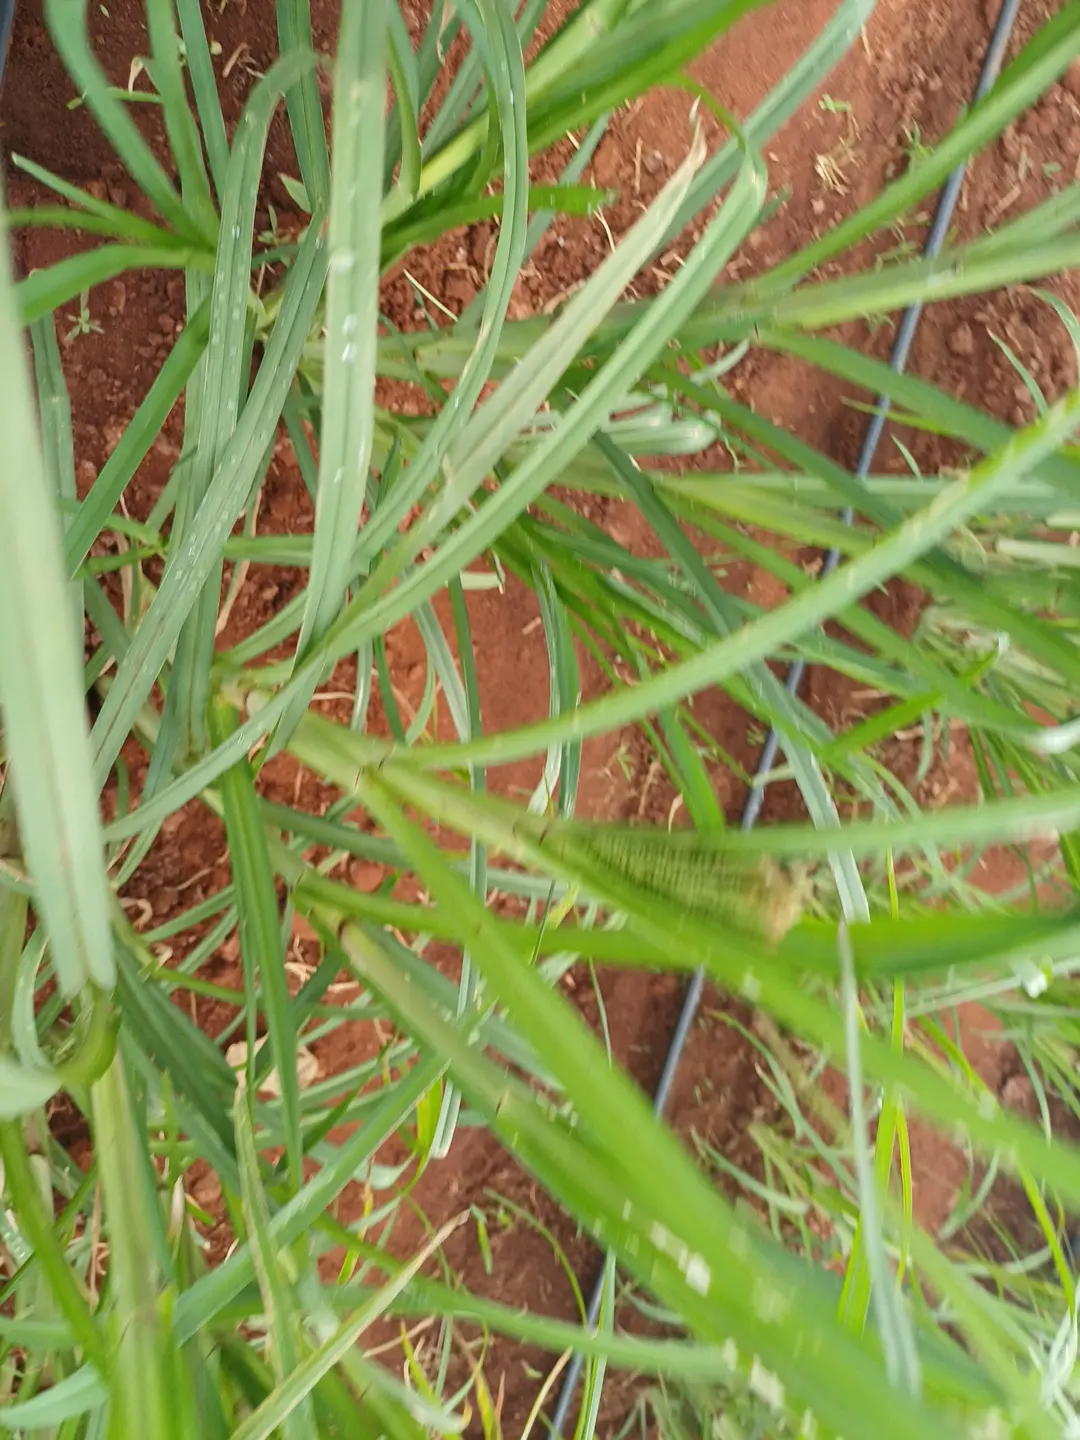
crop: finger millet
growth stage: flowering
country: Kenya
